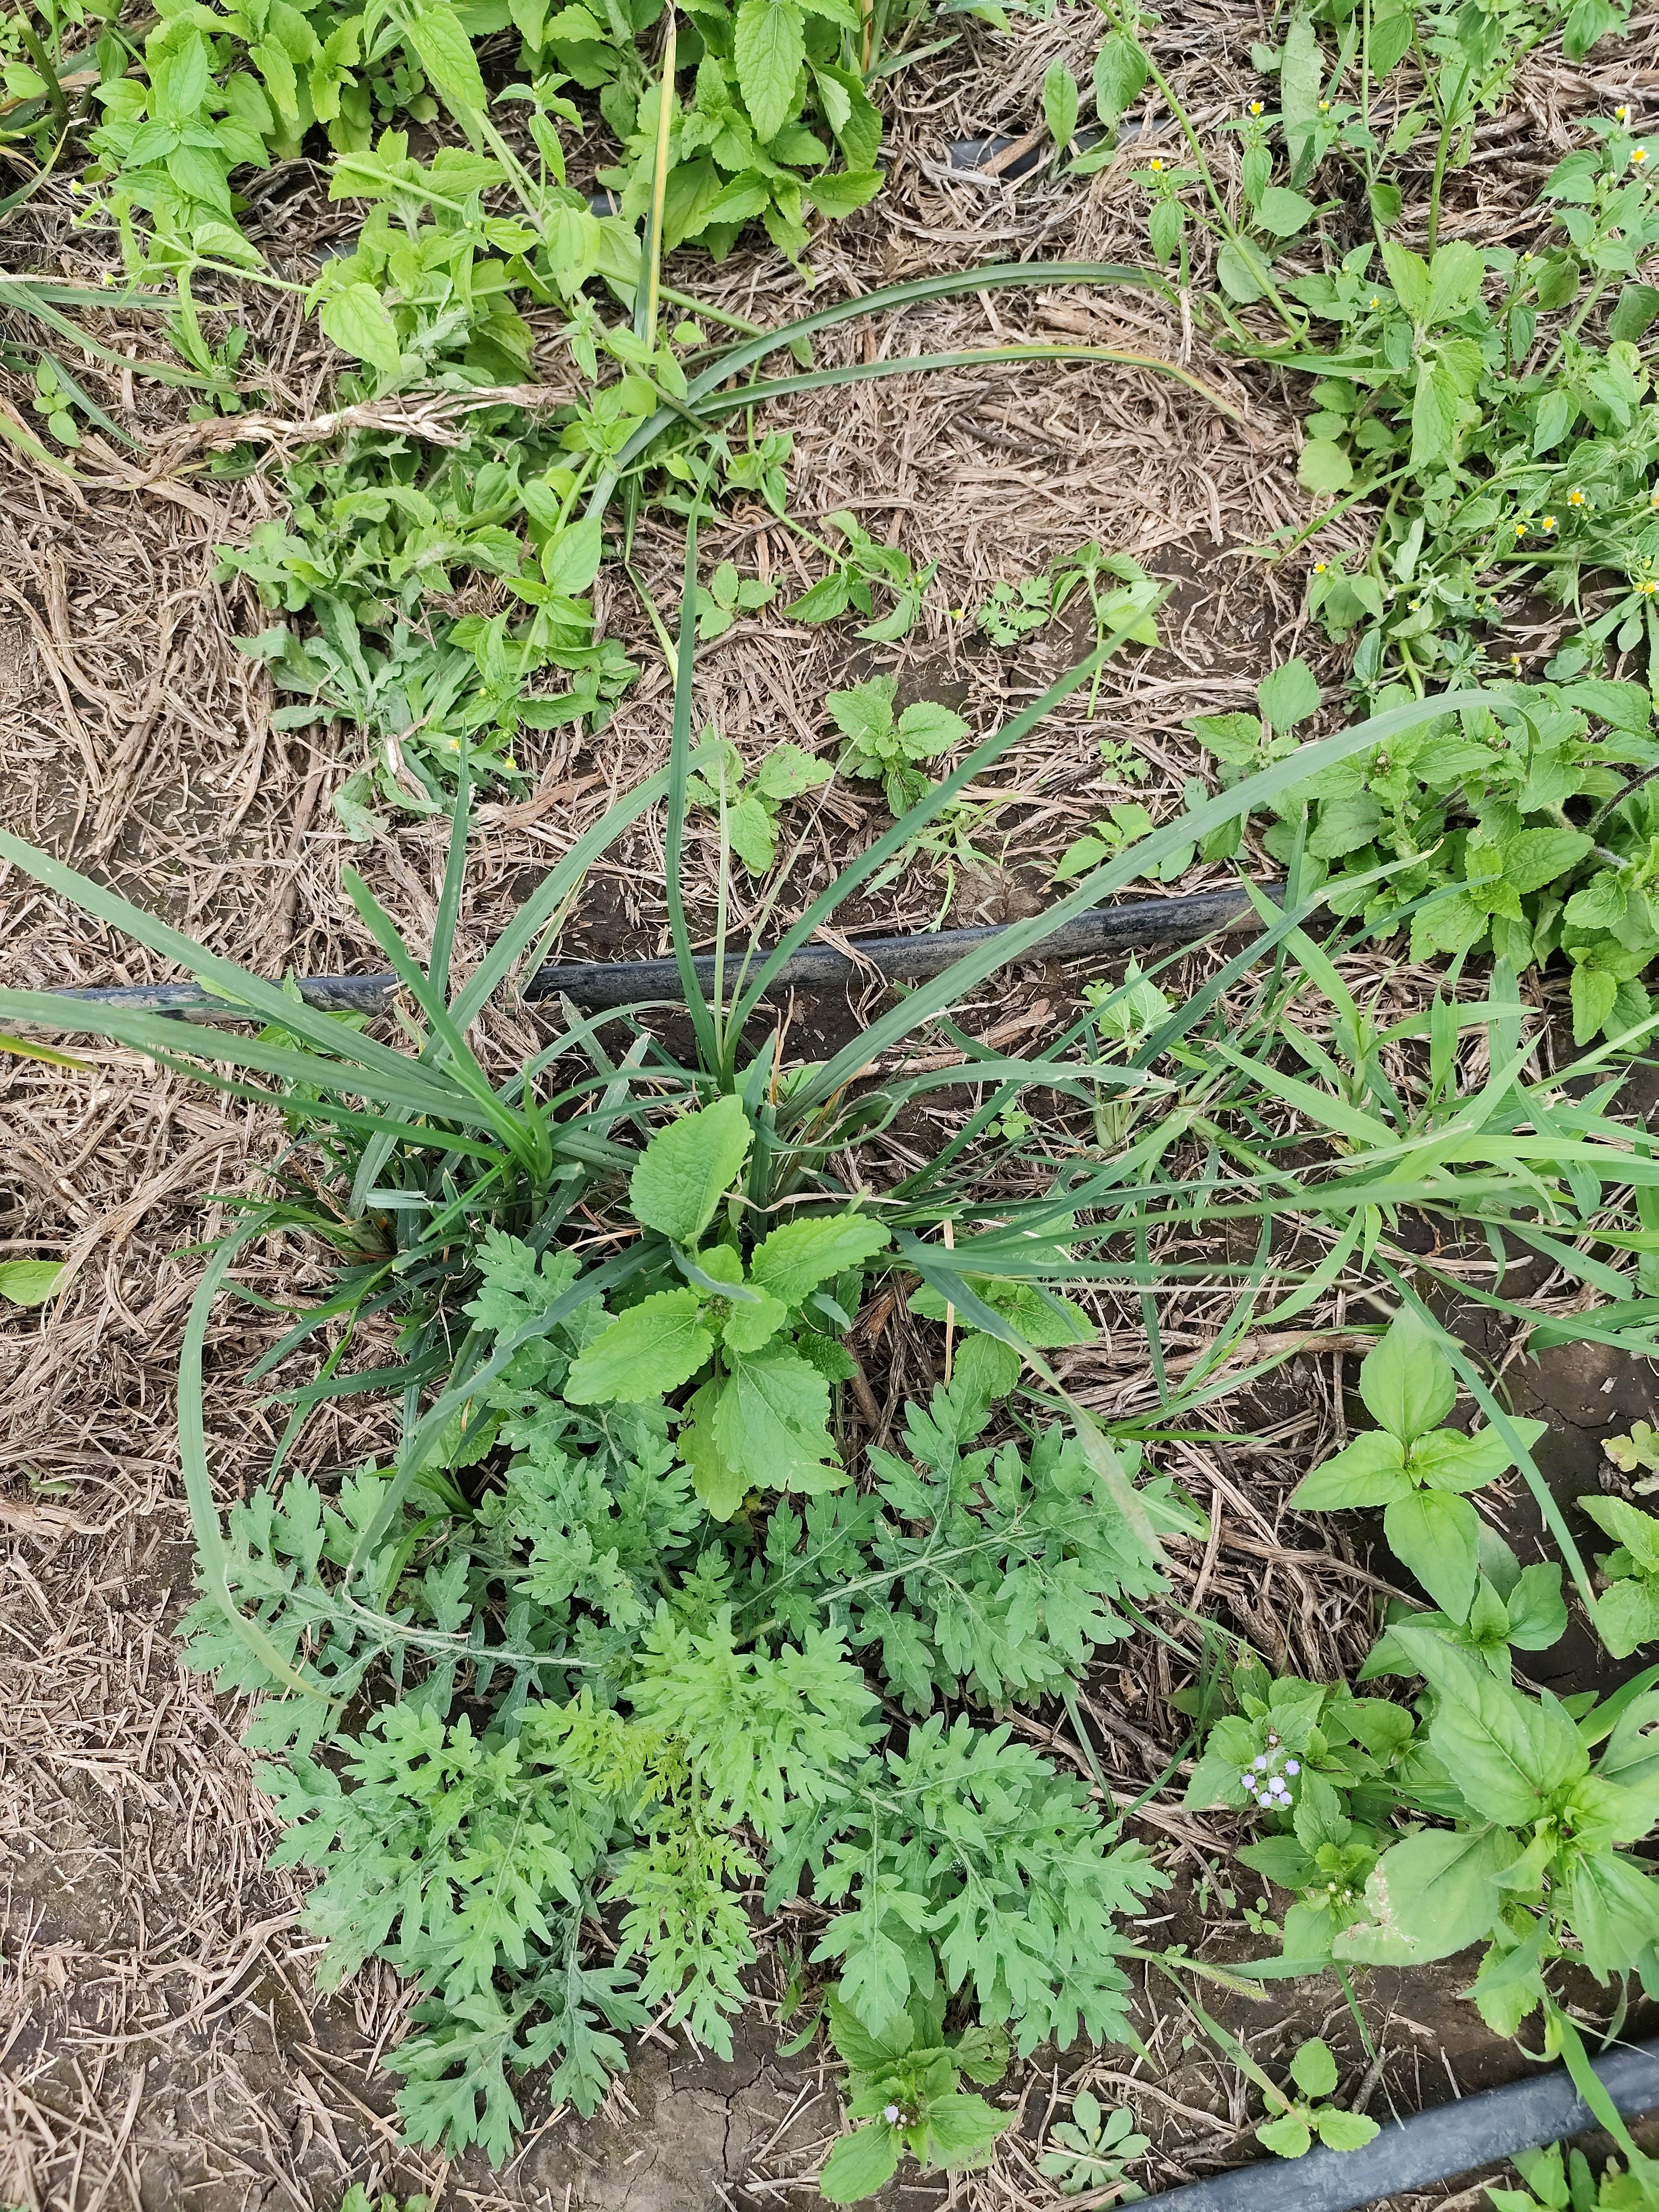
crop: finger millet
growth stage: heading tuber
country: Tanzania
